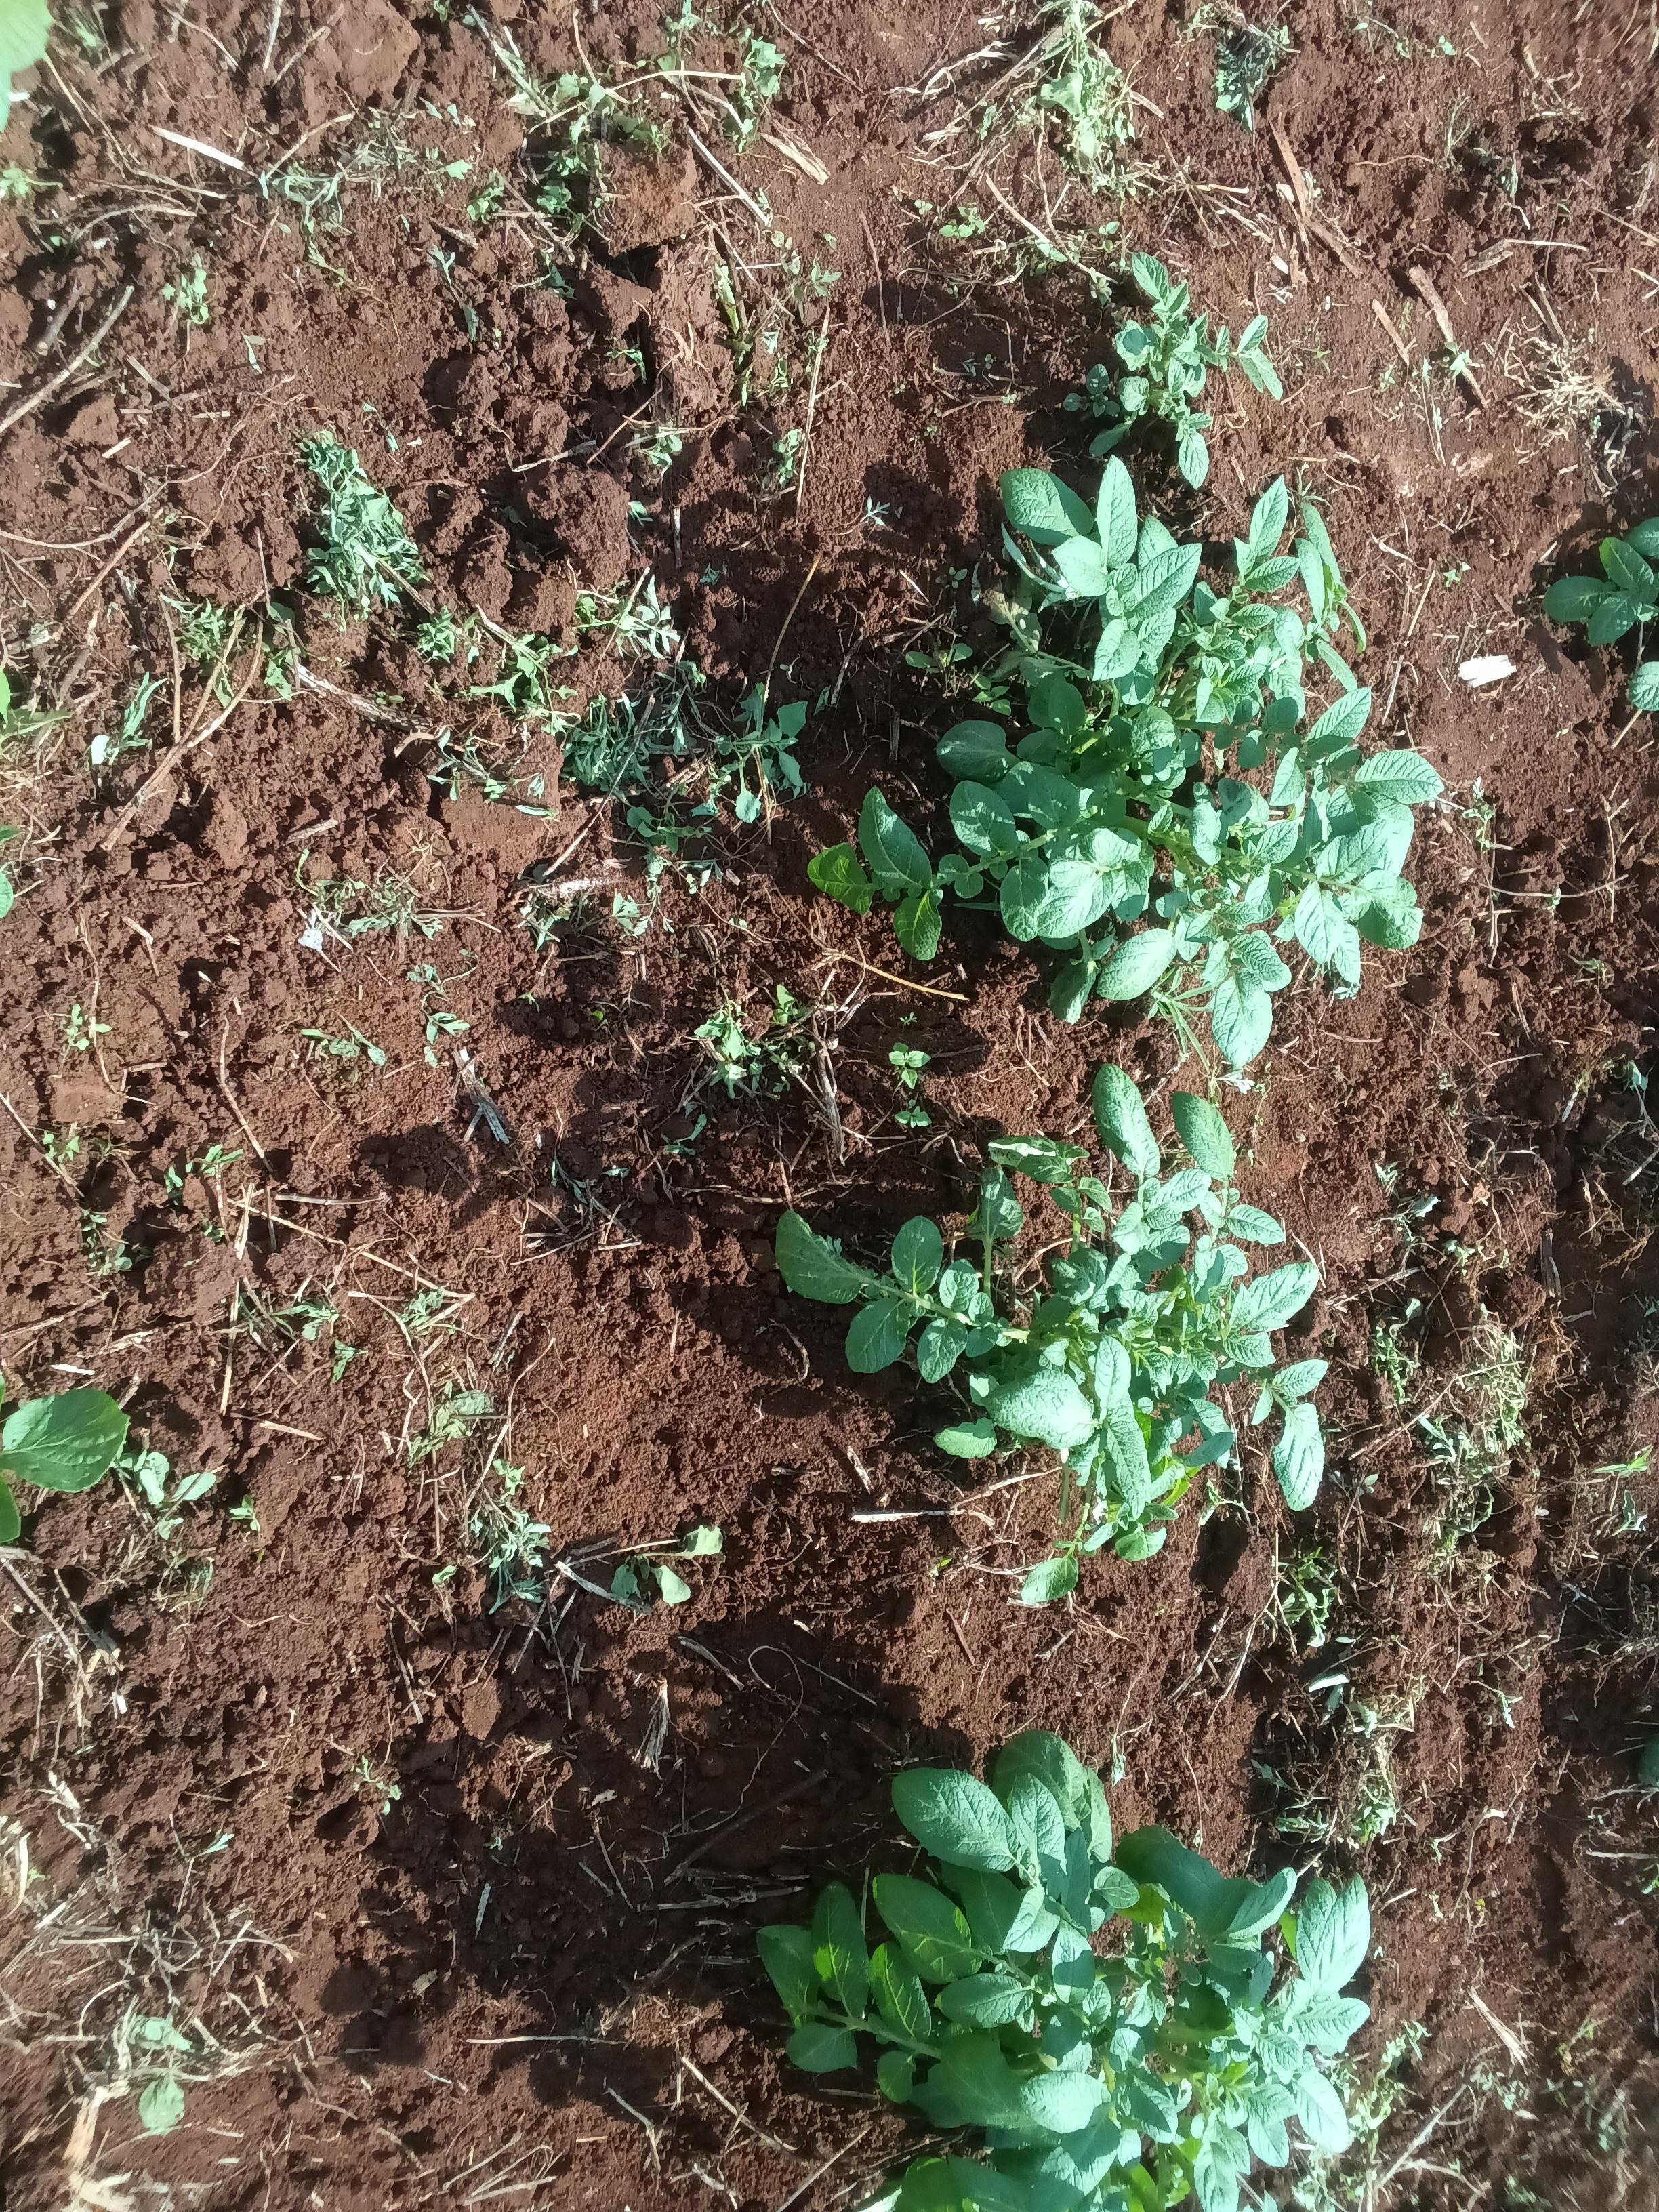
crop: potato
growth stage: emergence
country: Kenya
